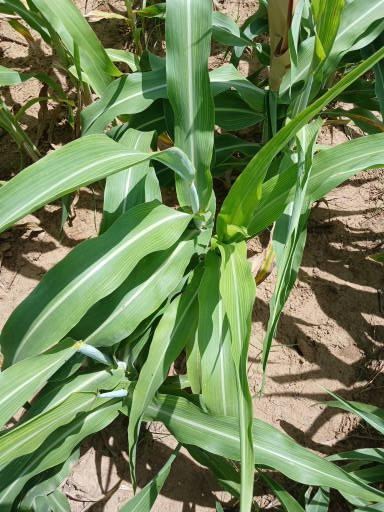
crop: sorghum
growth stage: vegetative
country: Senegal
